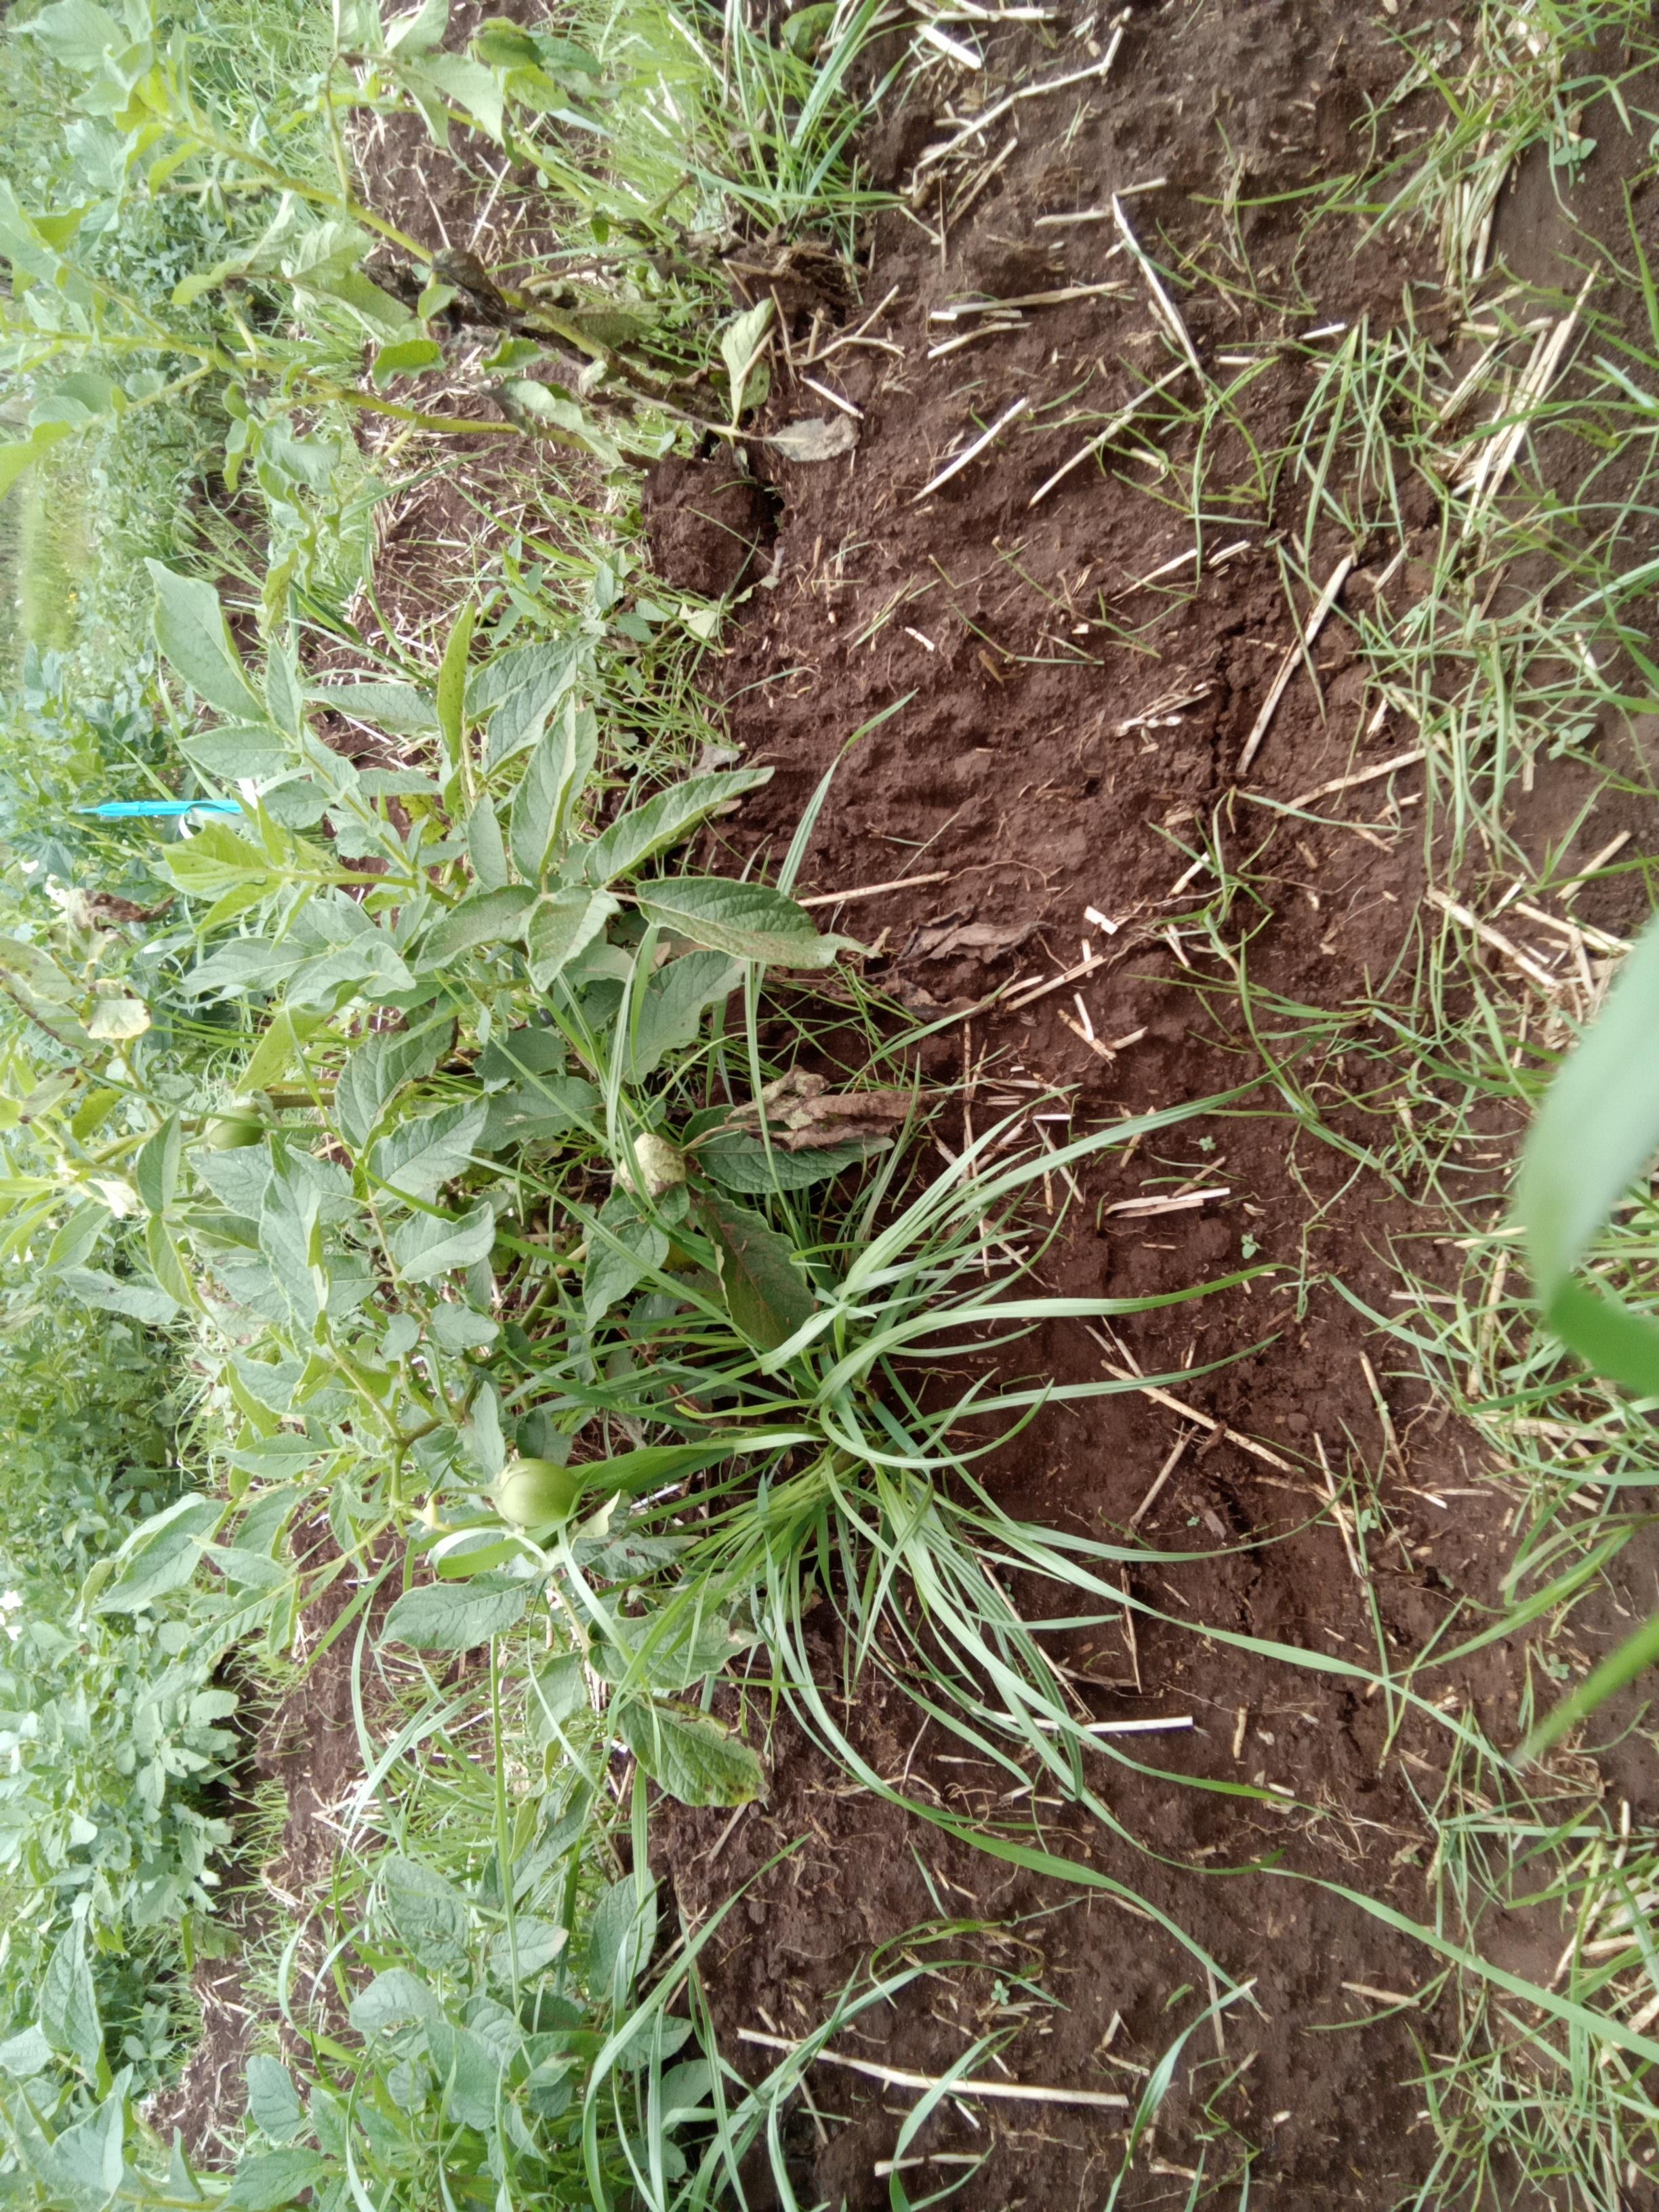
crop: potato
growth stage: flowering
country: Kenya
